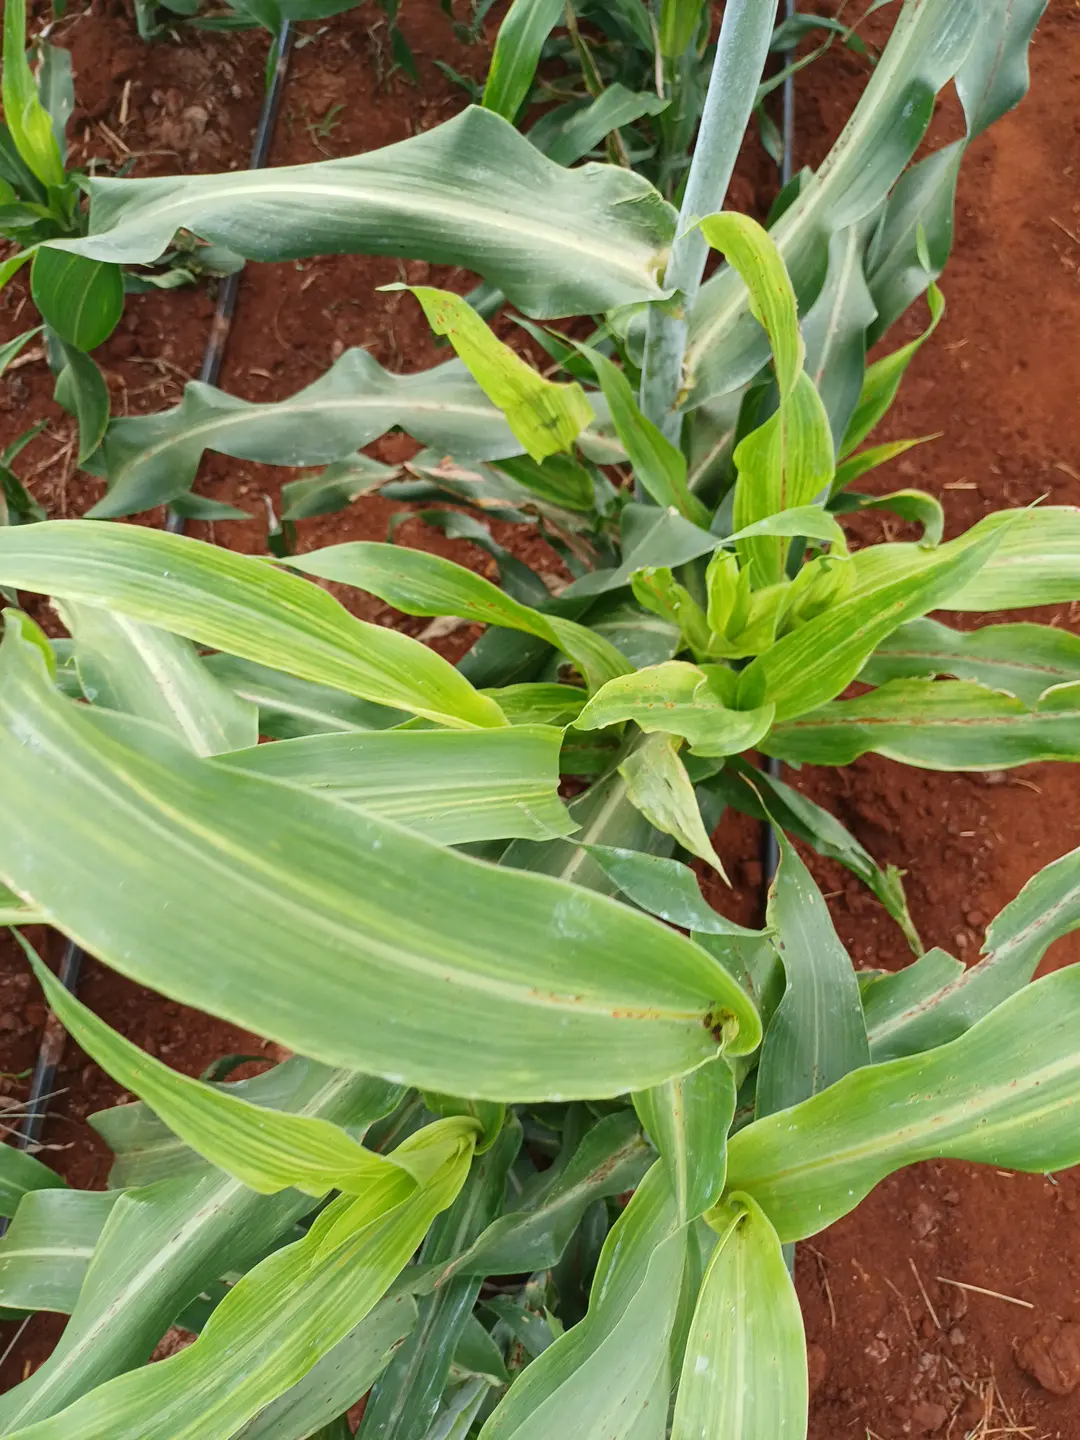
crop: sorghum
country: Kenya
